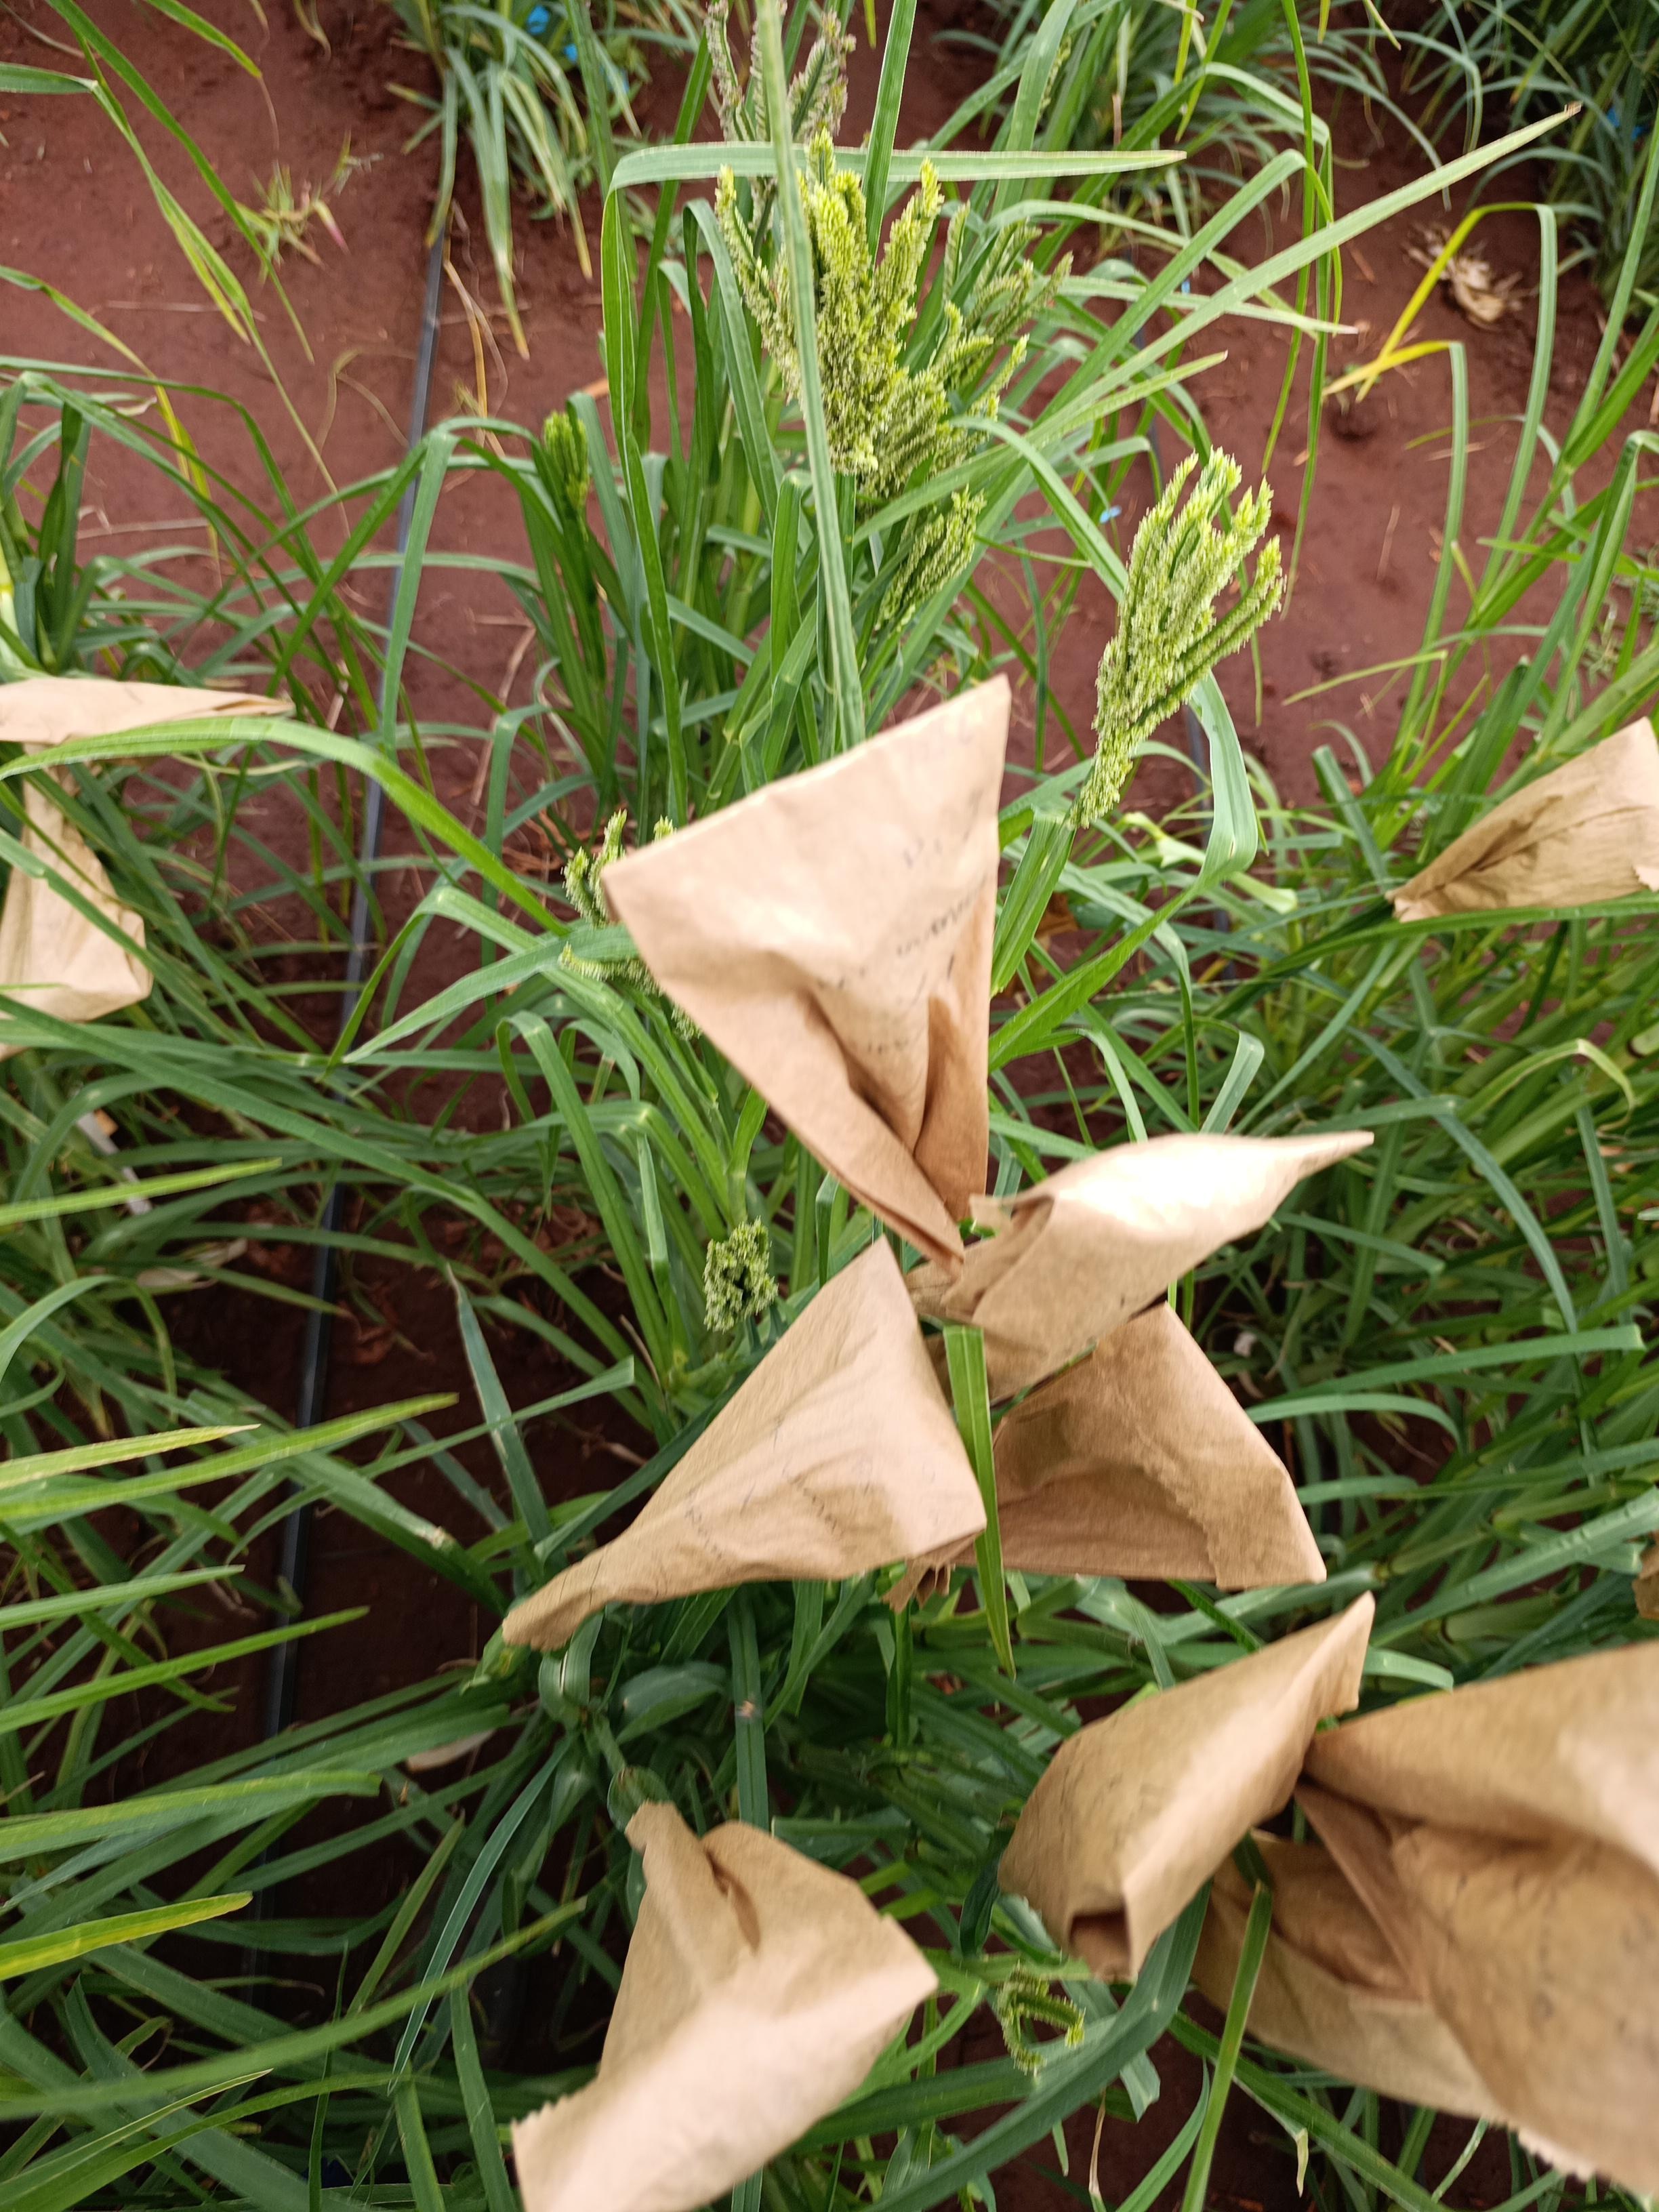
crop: finger millet
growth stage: flowering
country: Kenya
